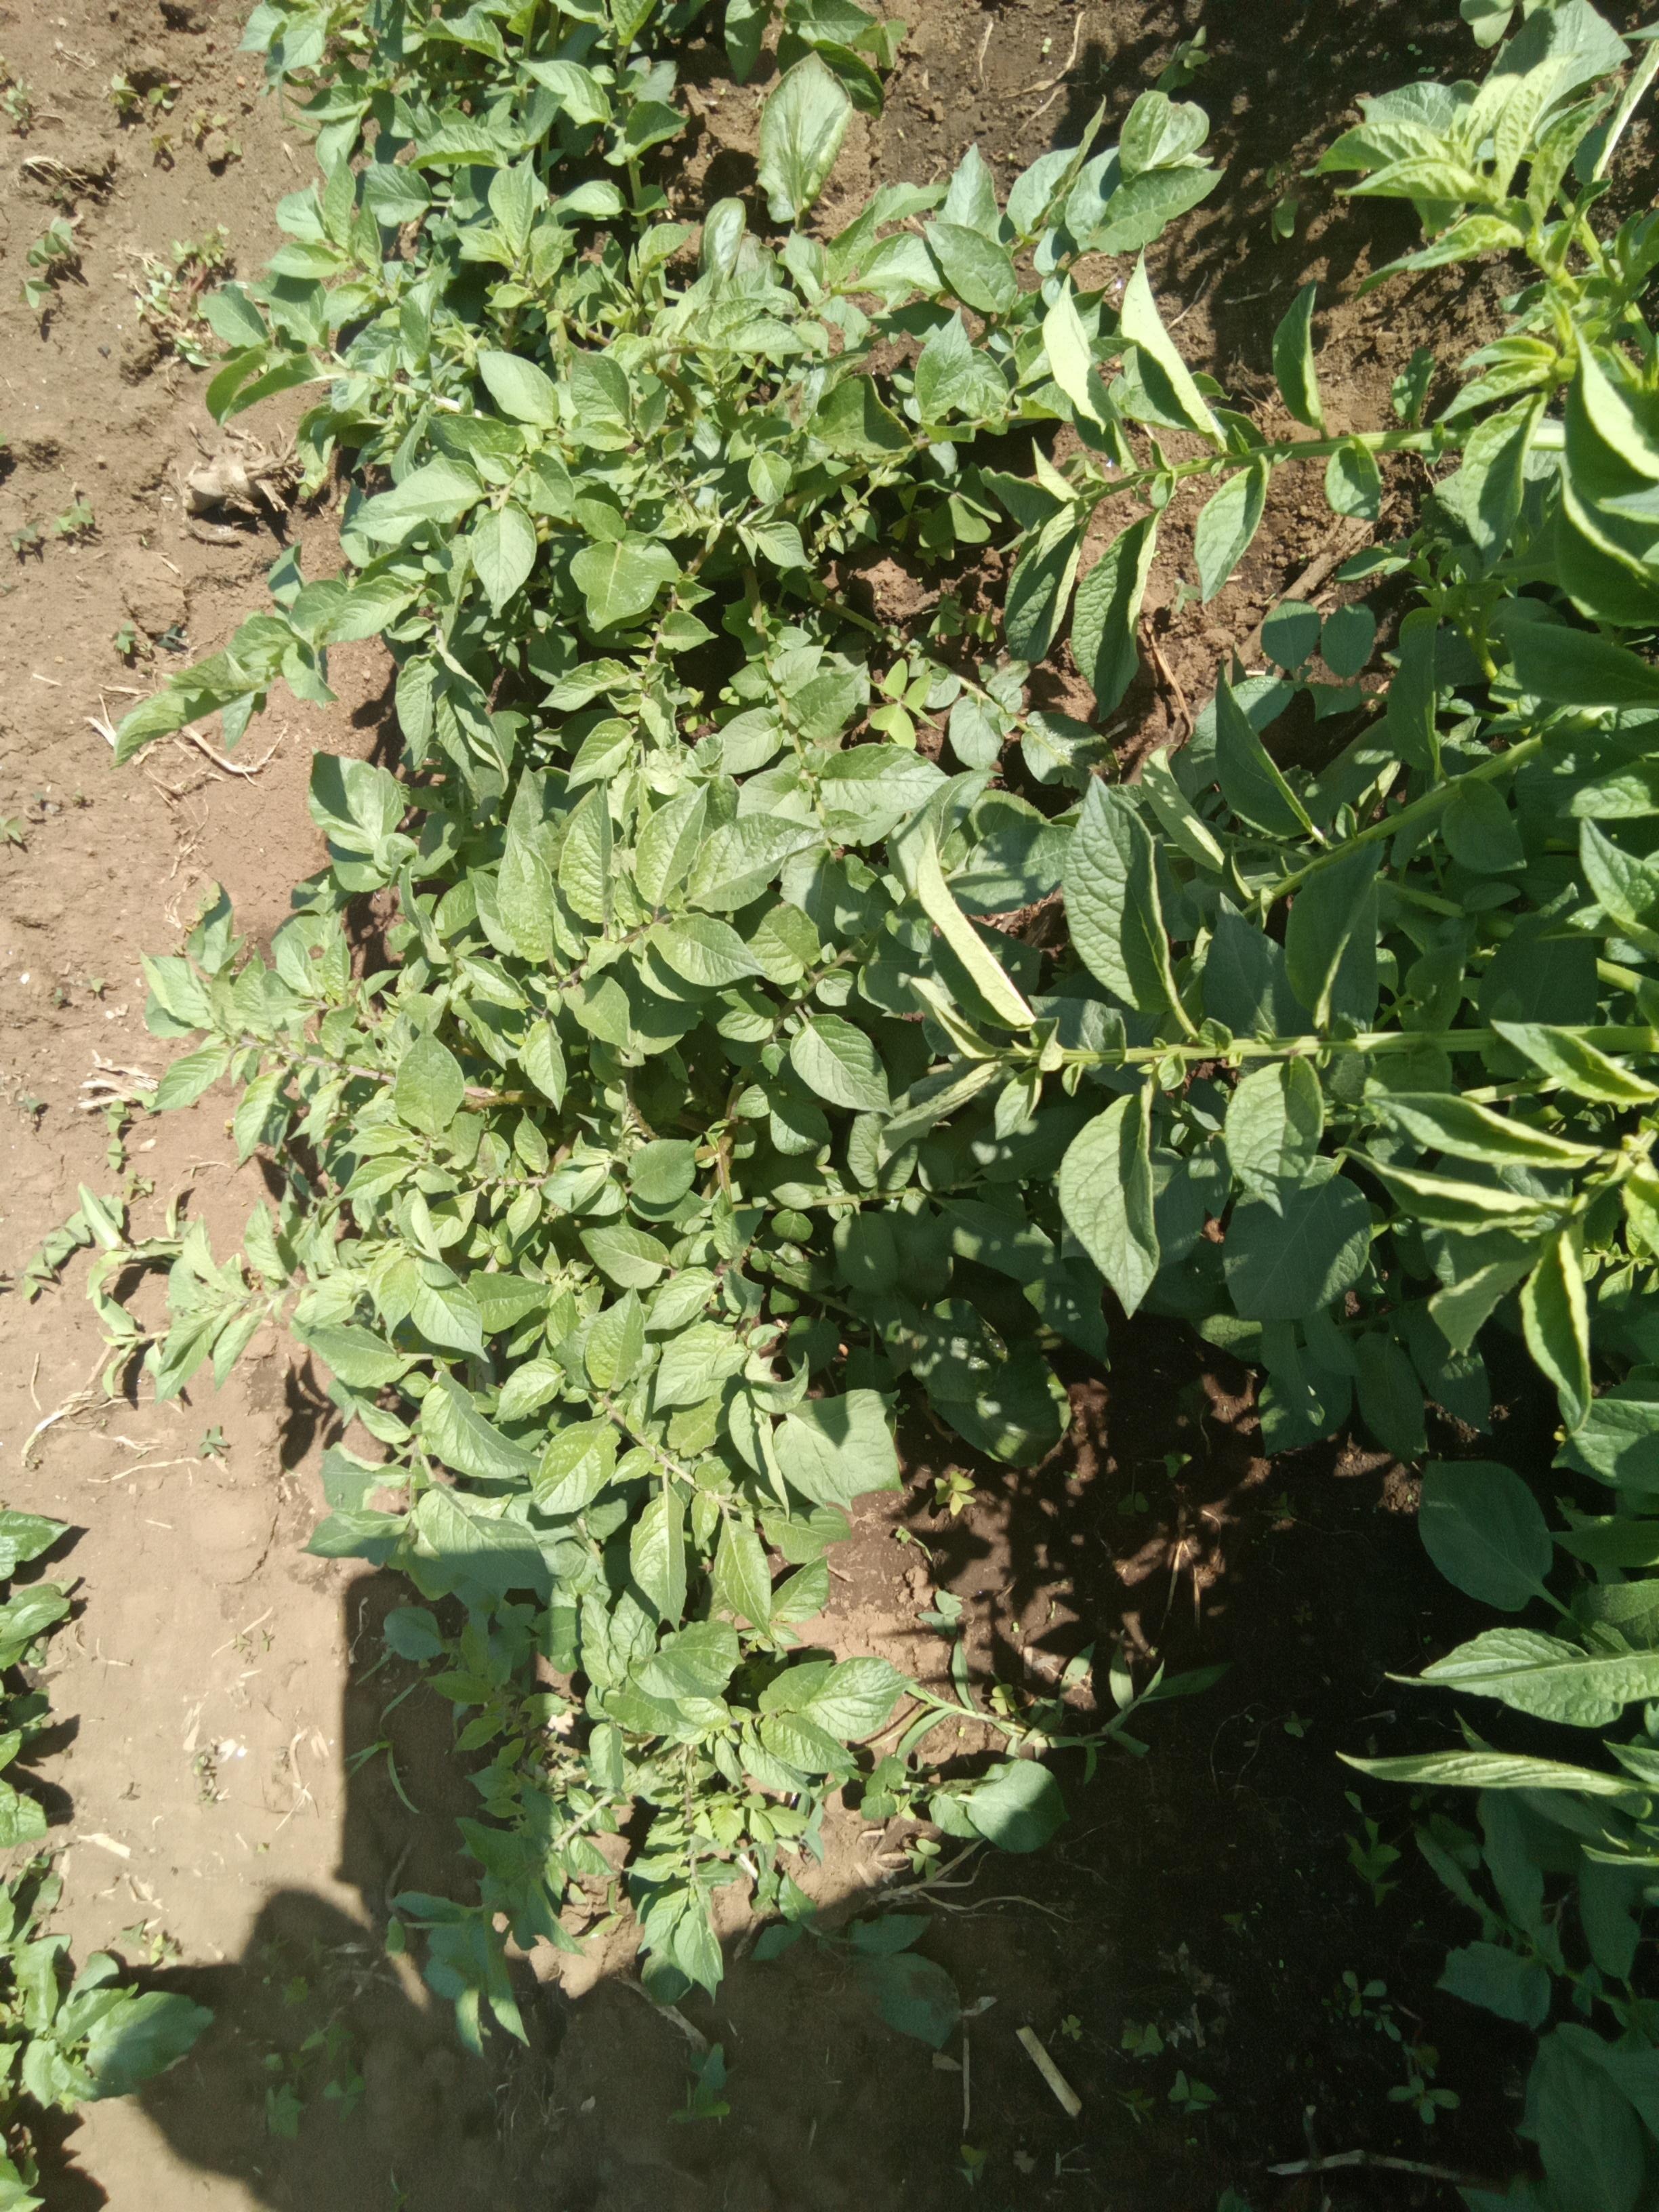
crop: potato
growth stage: vegetative
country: Kenya
